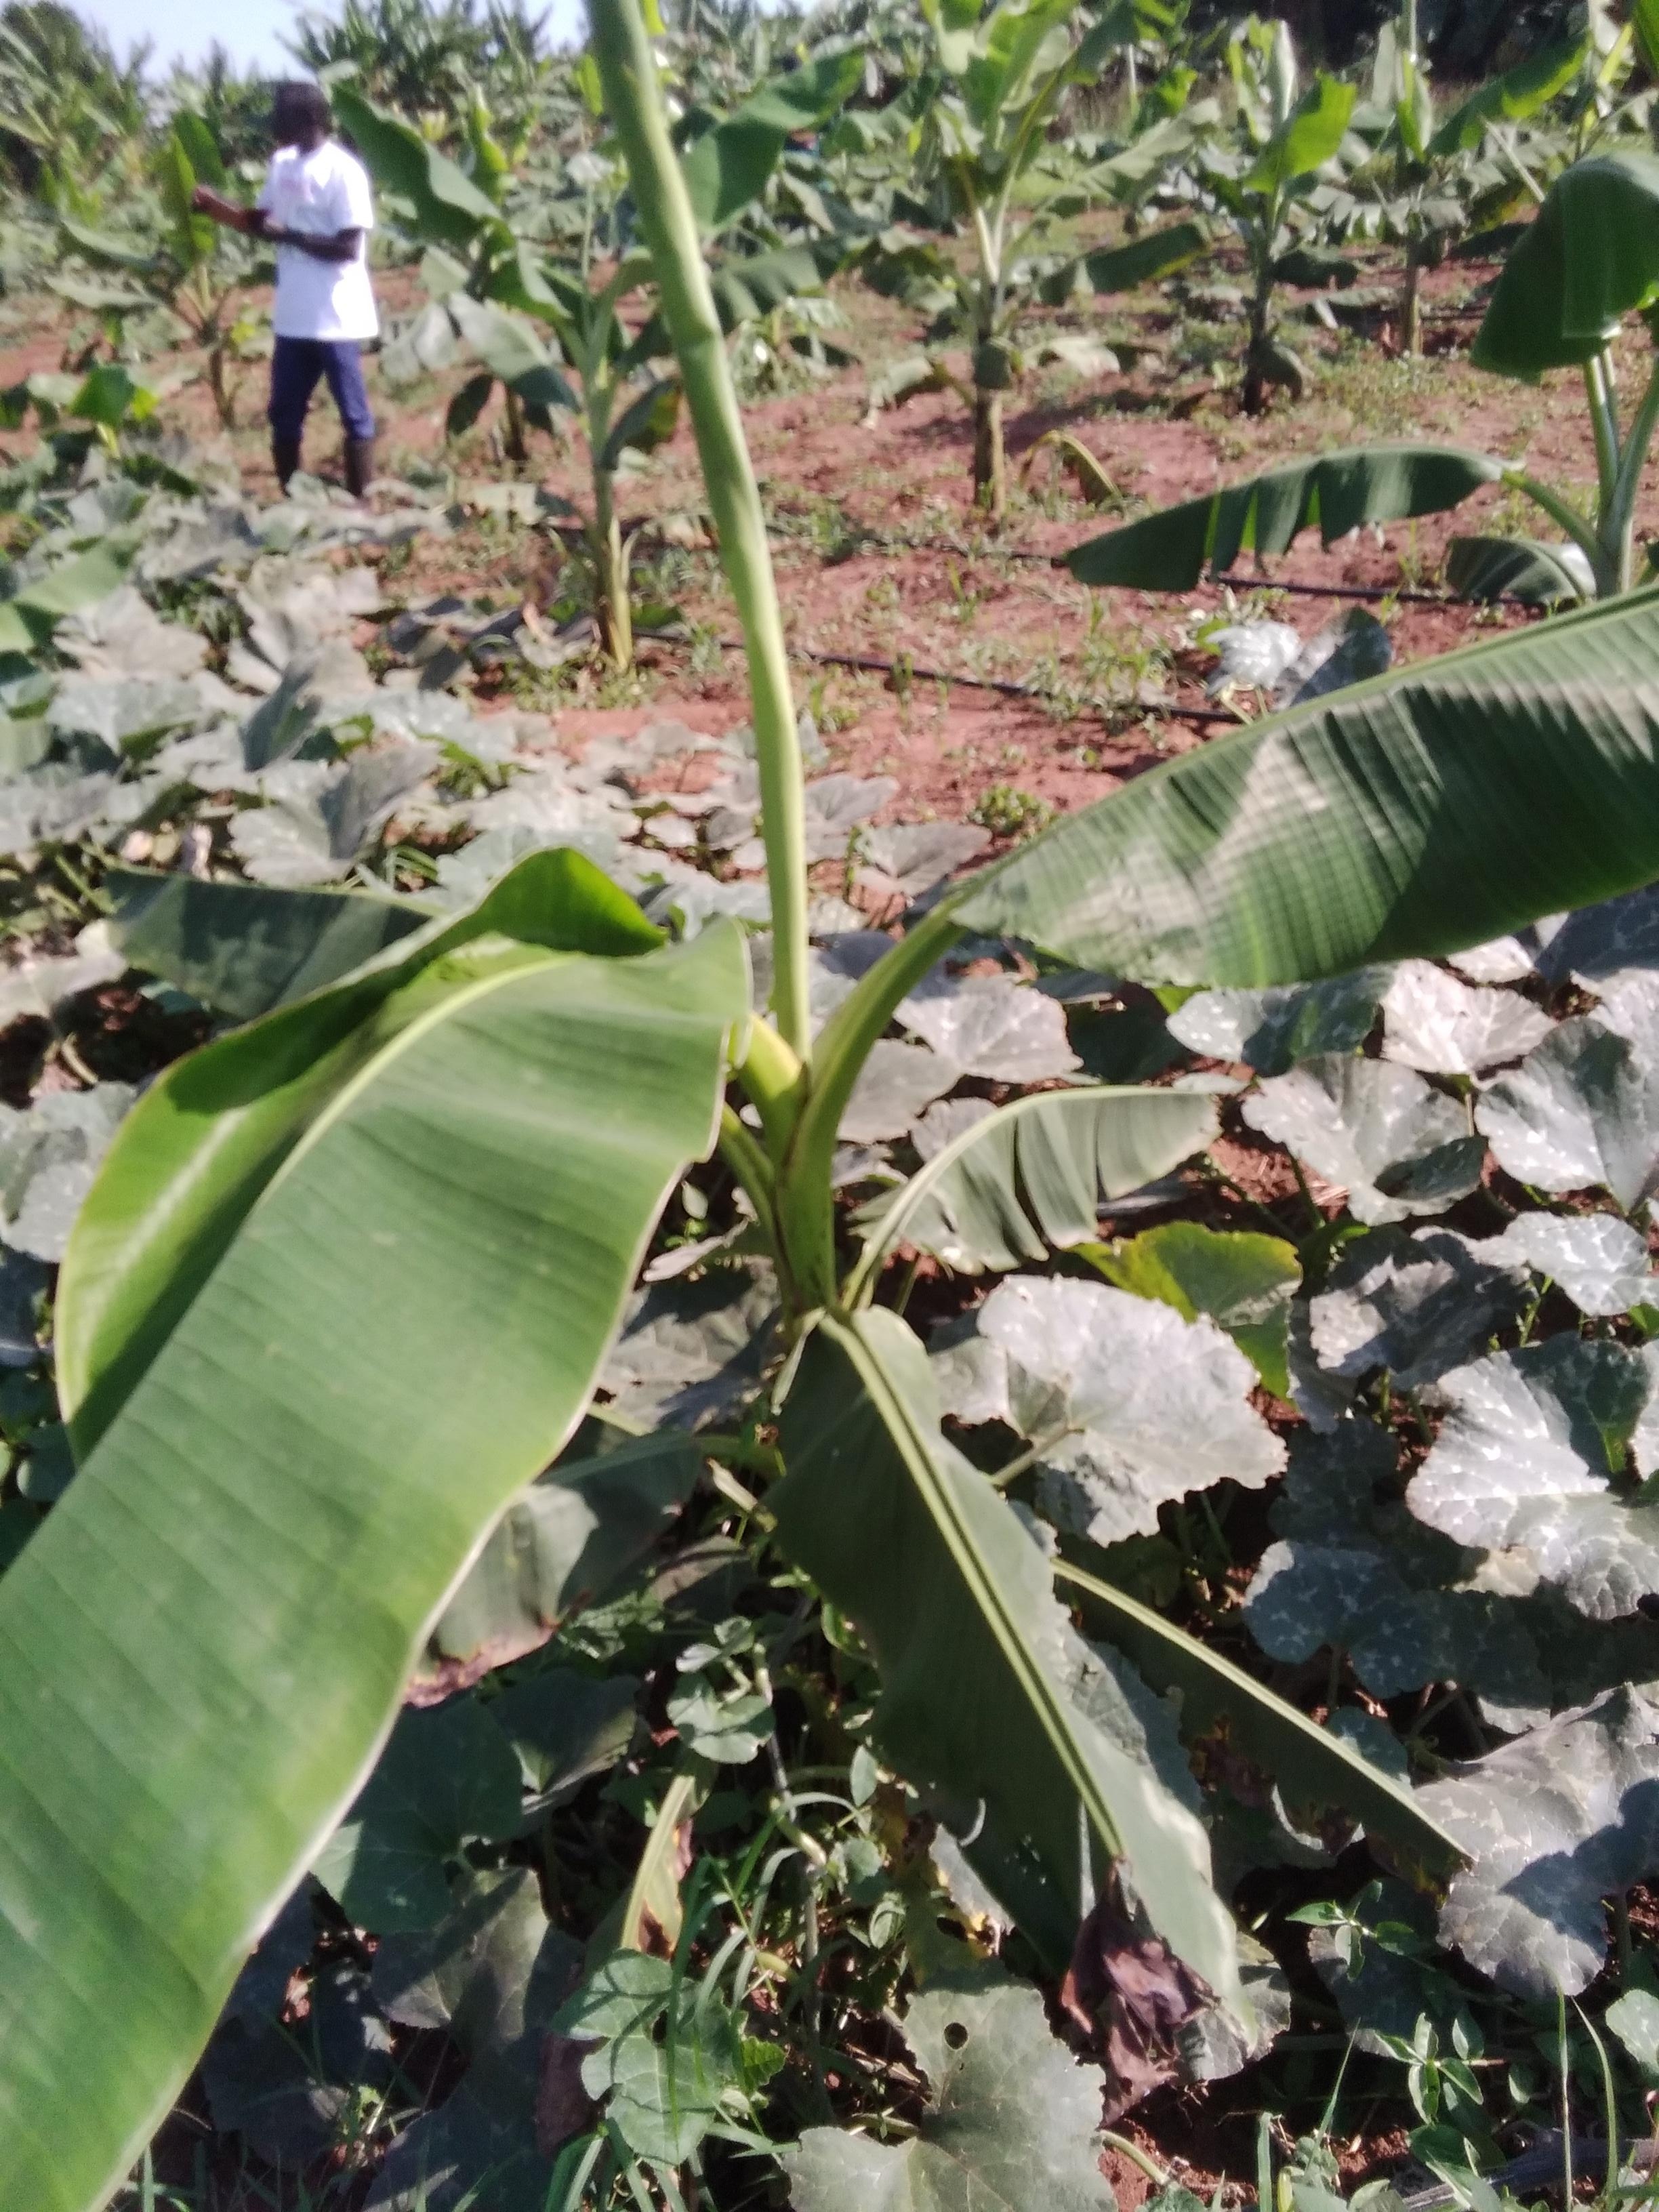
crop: banana
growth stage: vegetative
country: Uganda
